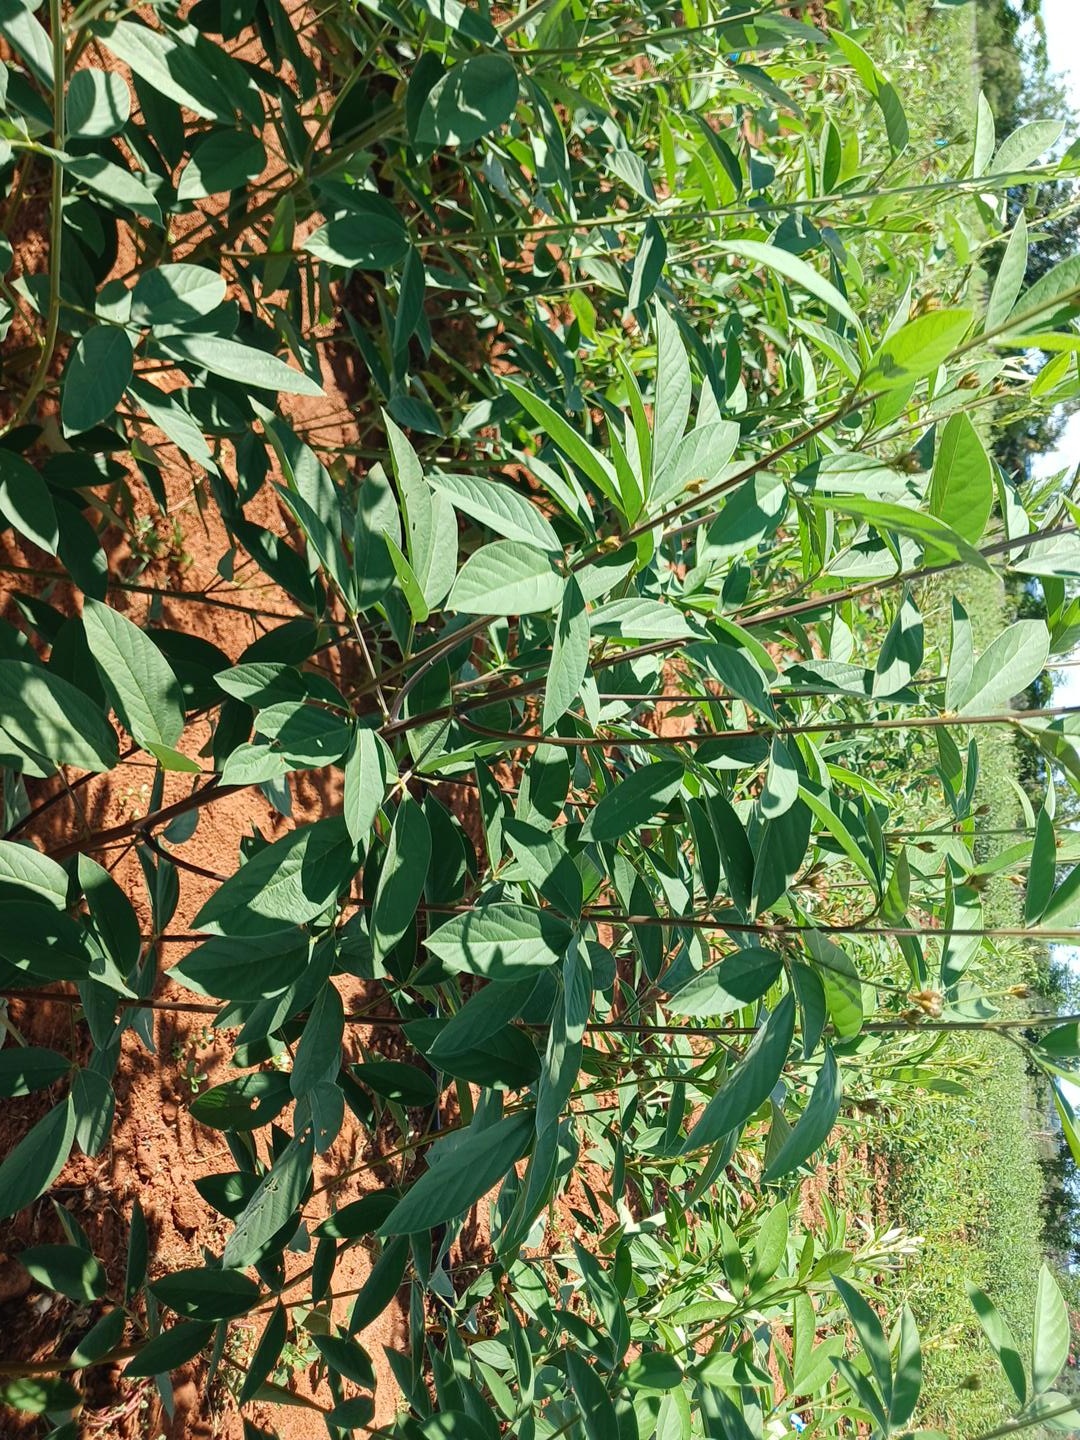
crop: pigeonpea
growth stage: flowering
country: Kenya
